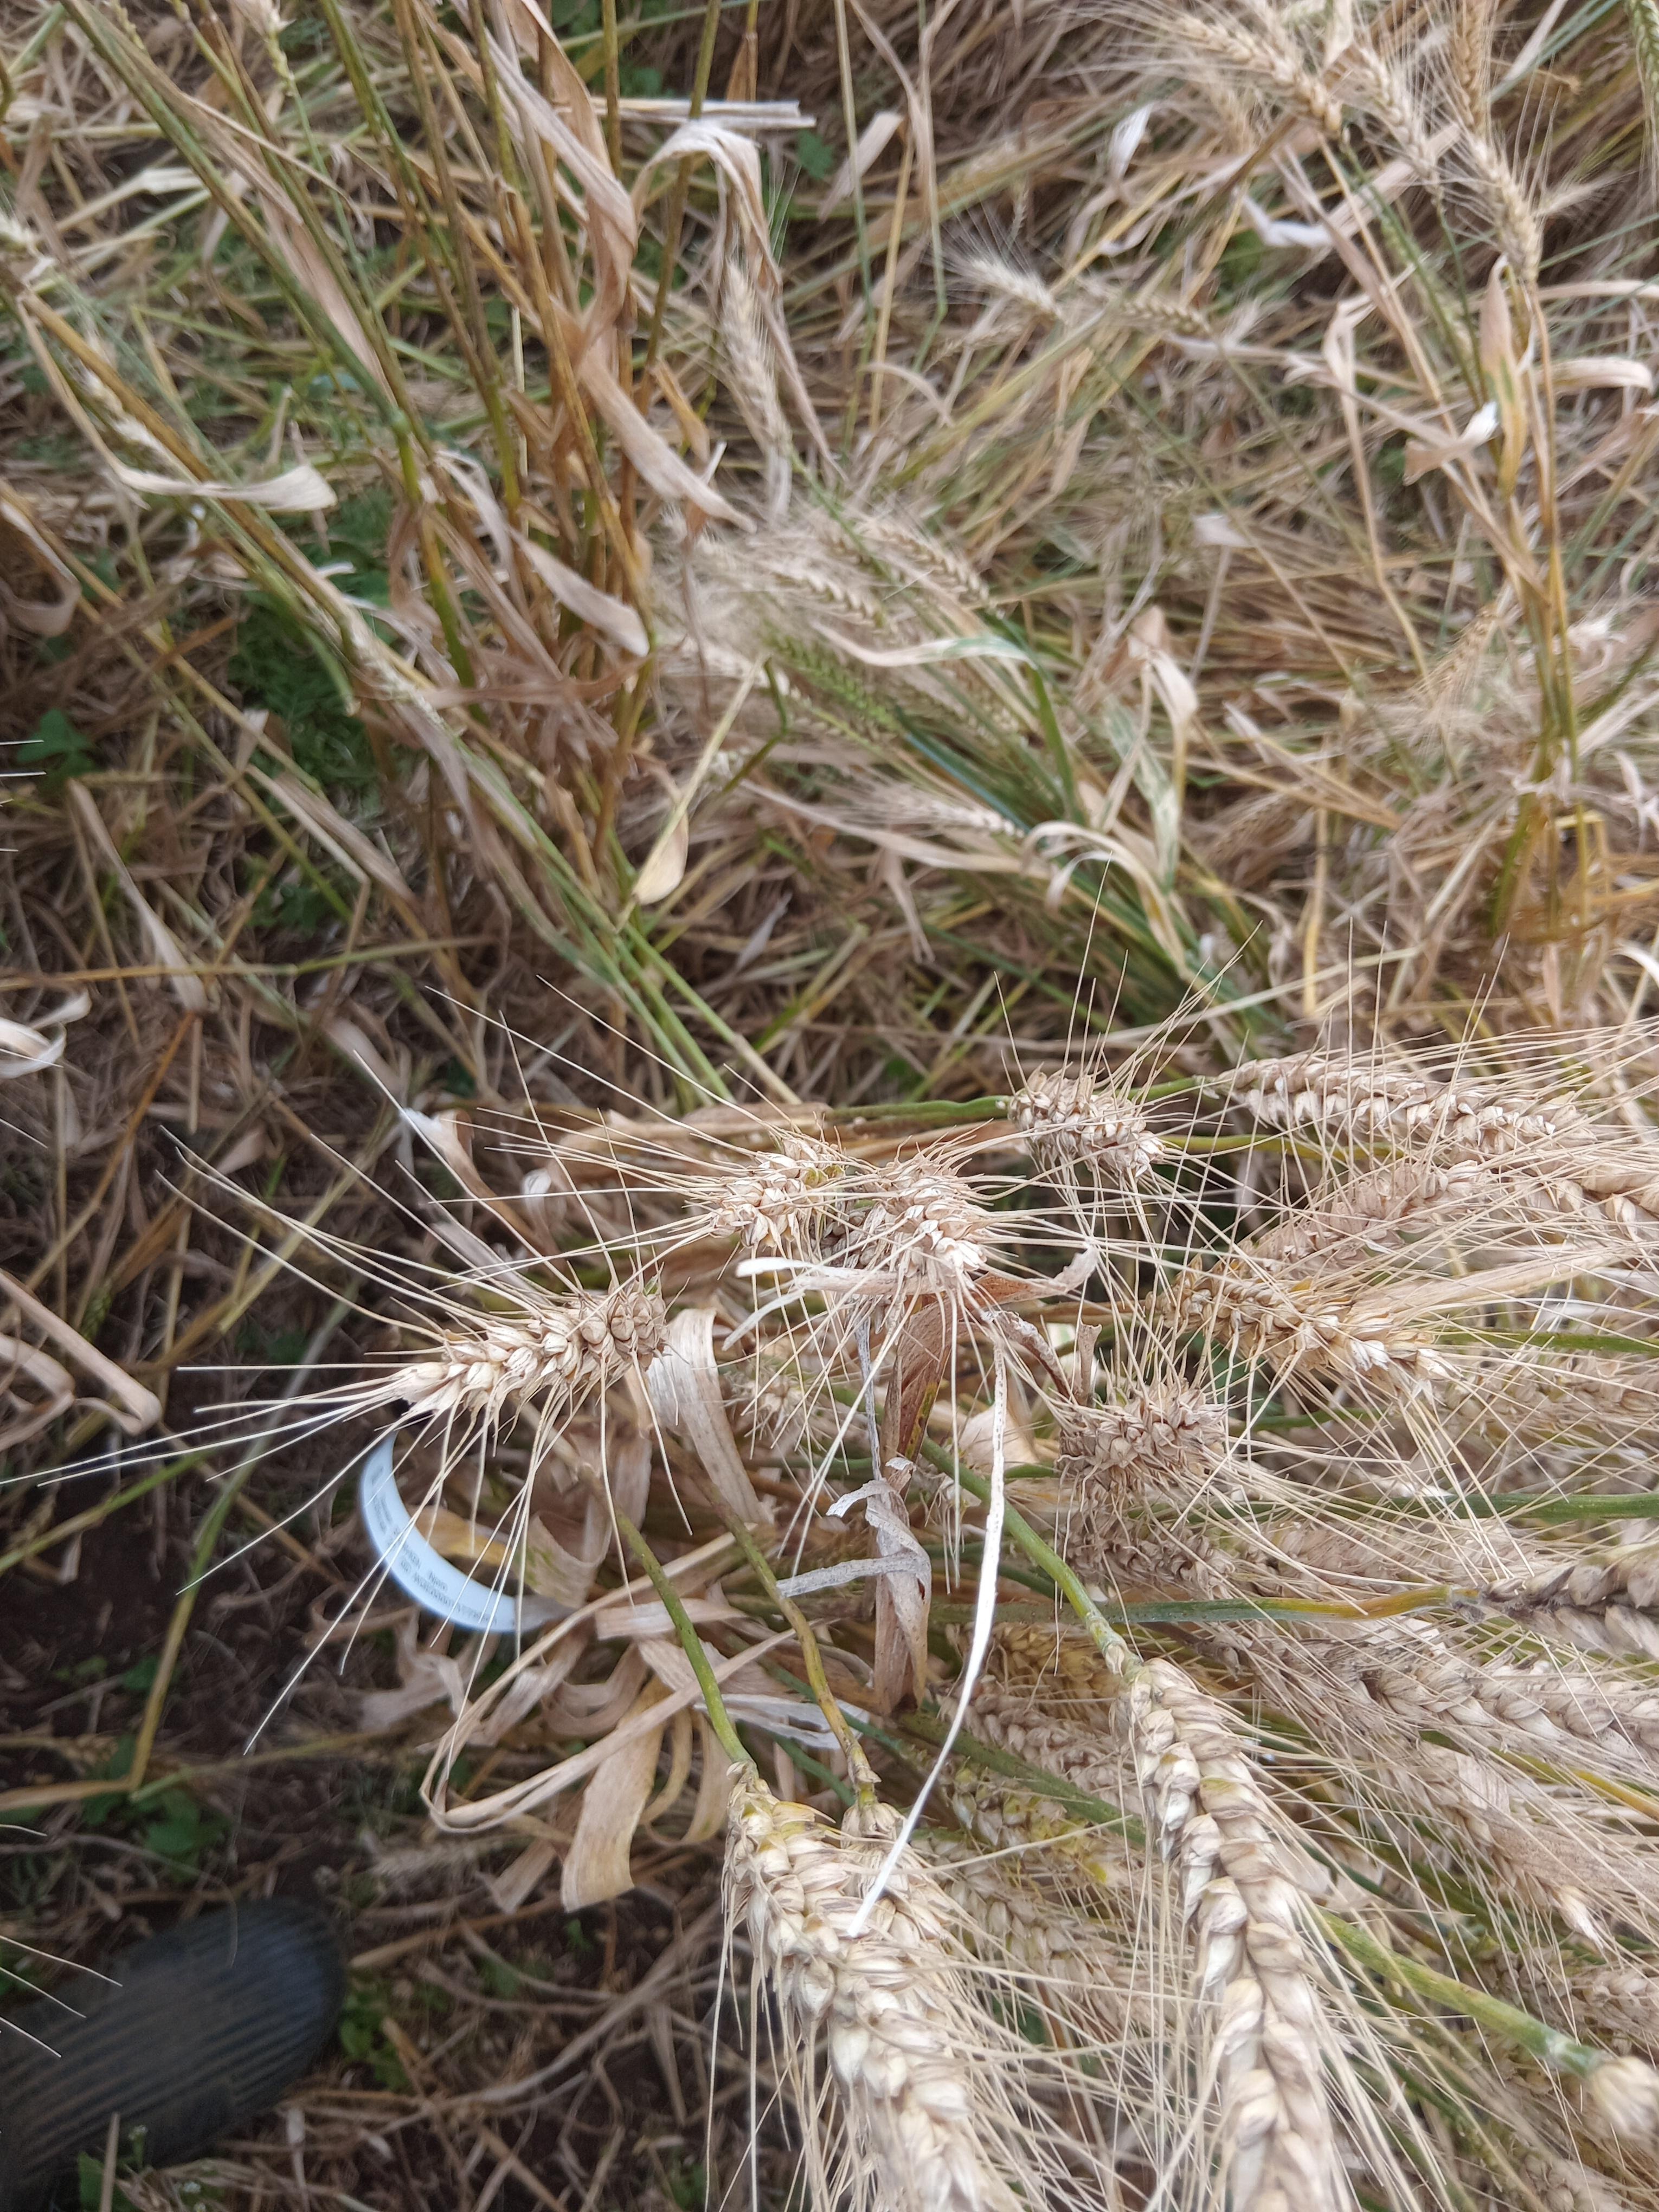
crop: wheat
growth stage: maturity
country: Kenya
